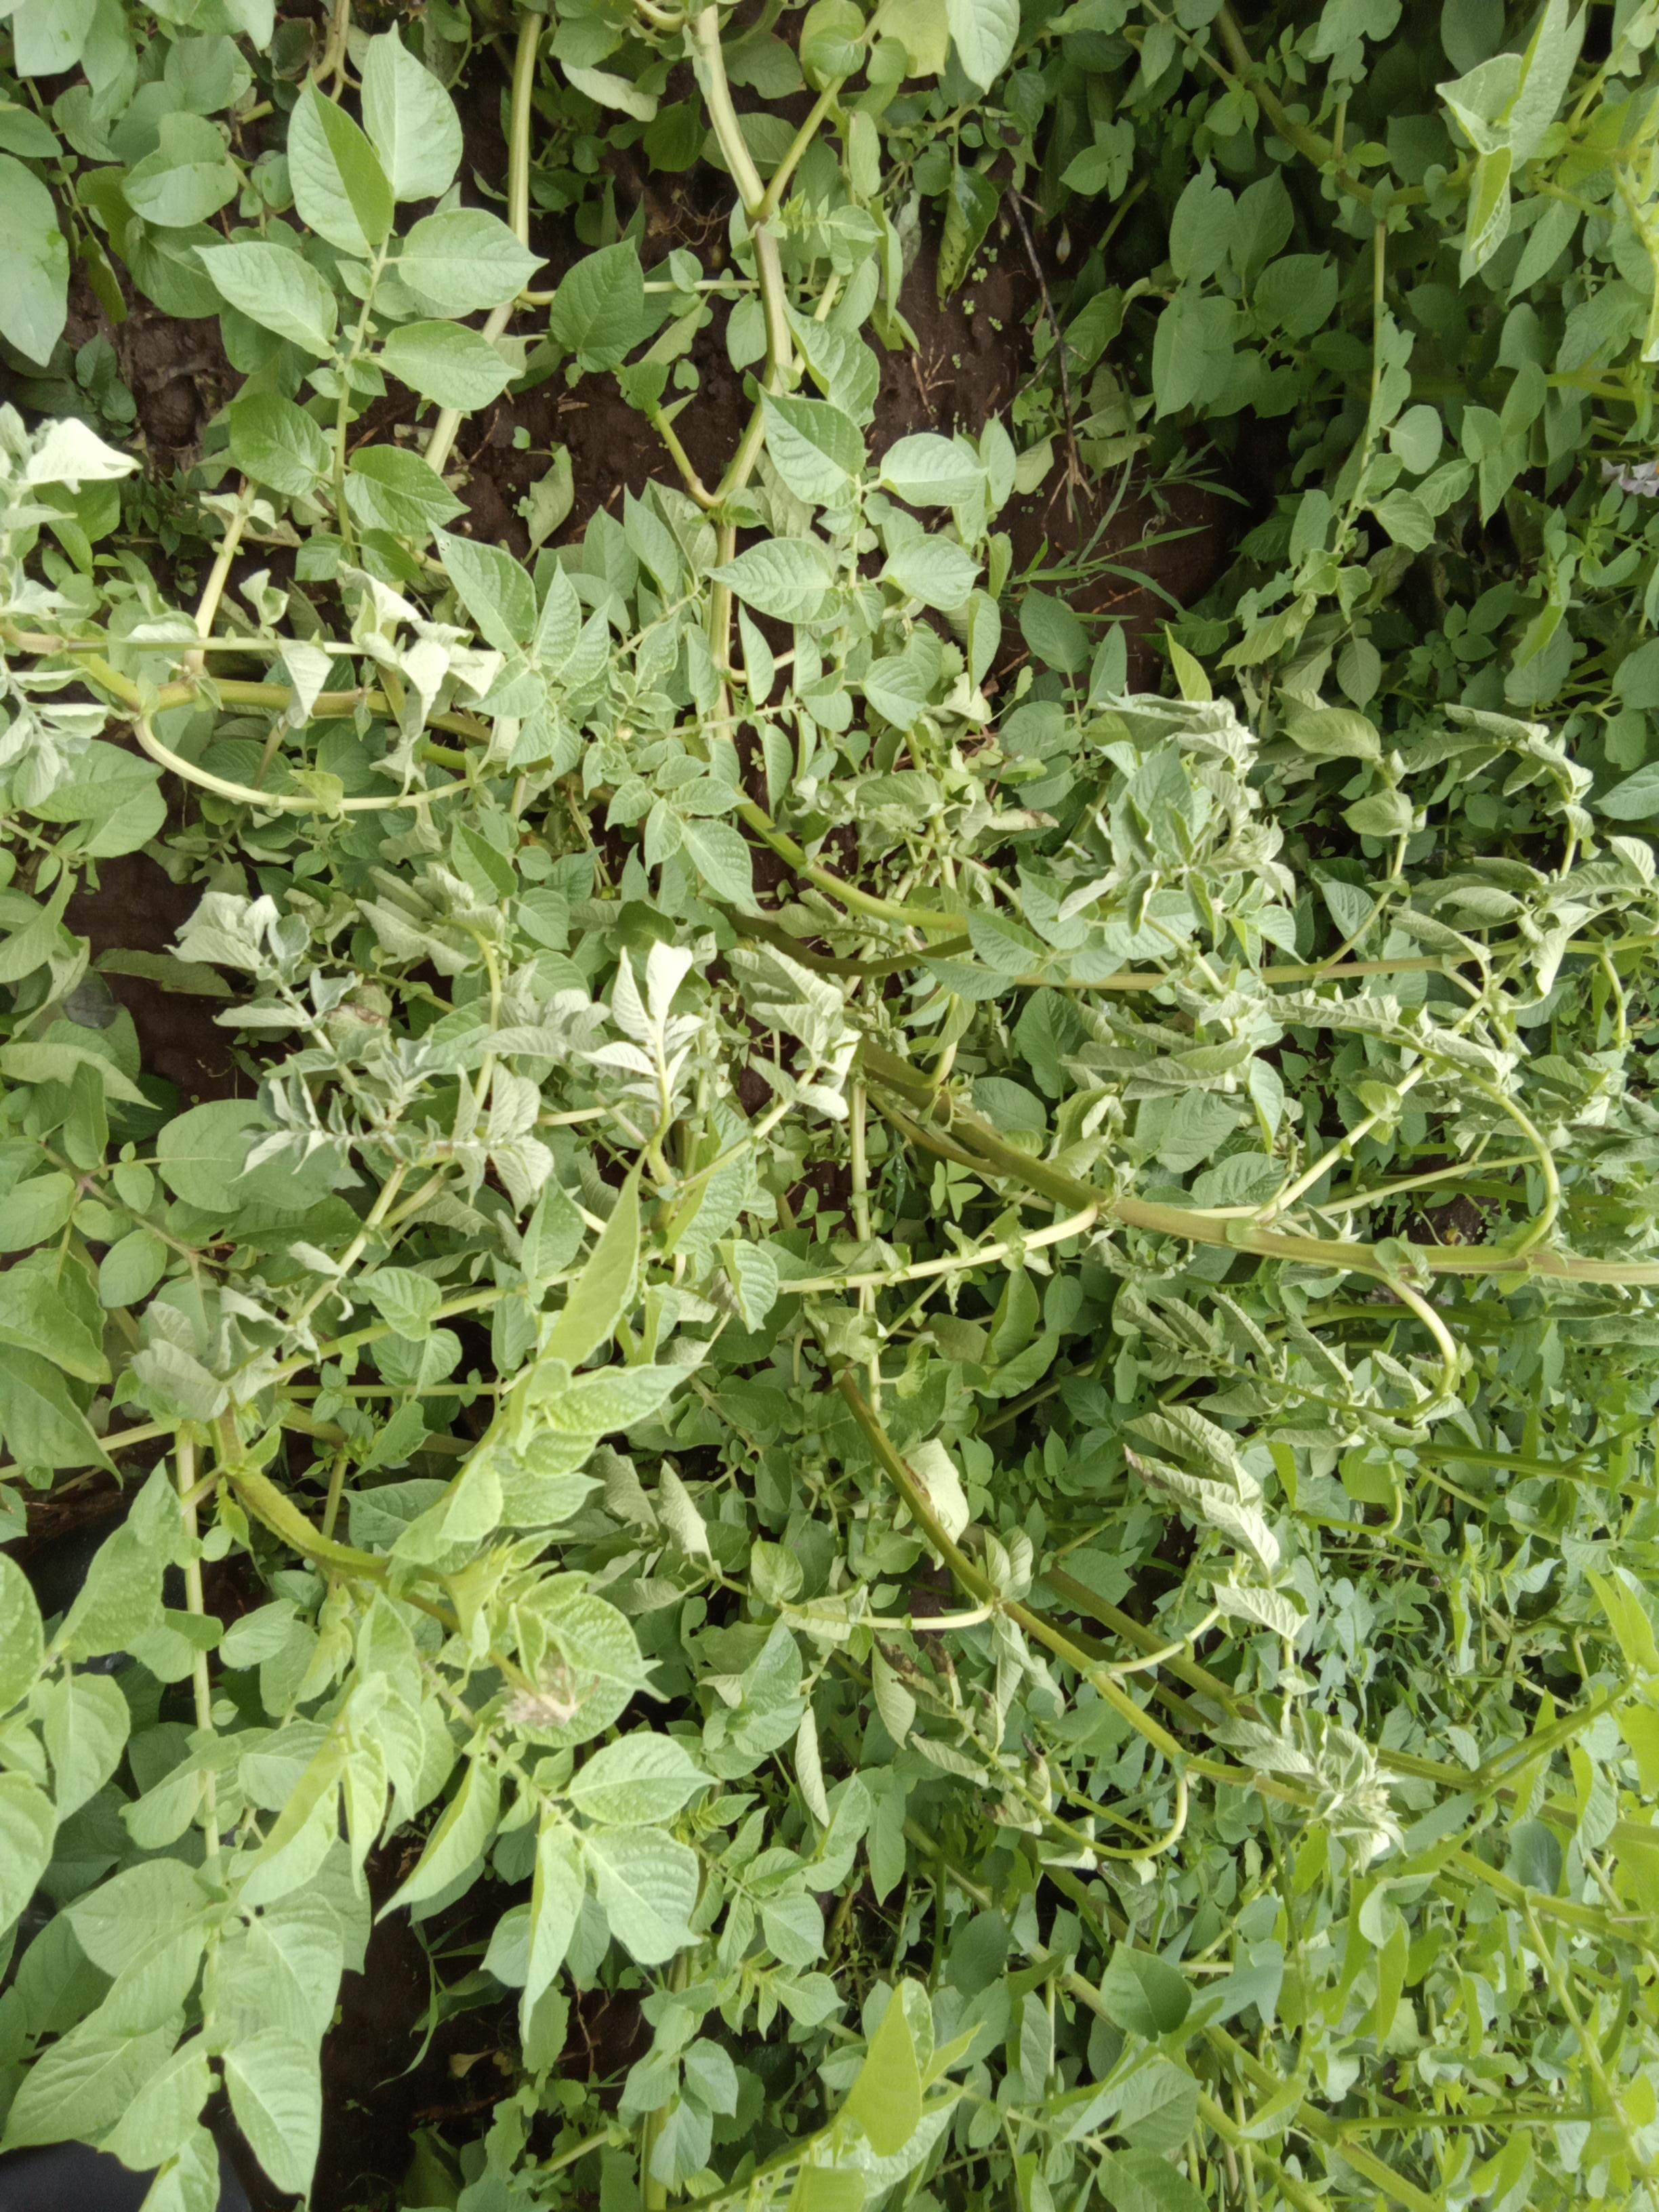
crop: potato
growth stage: flowering
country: Kenya
